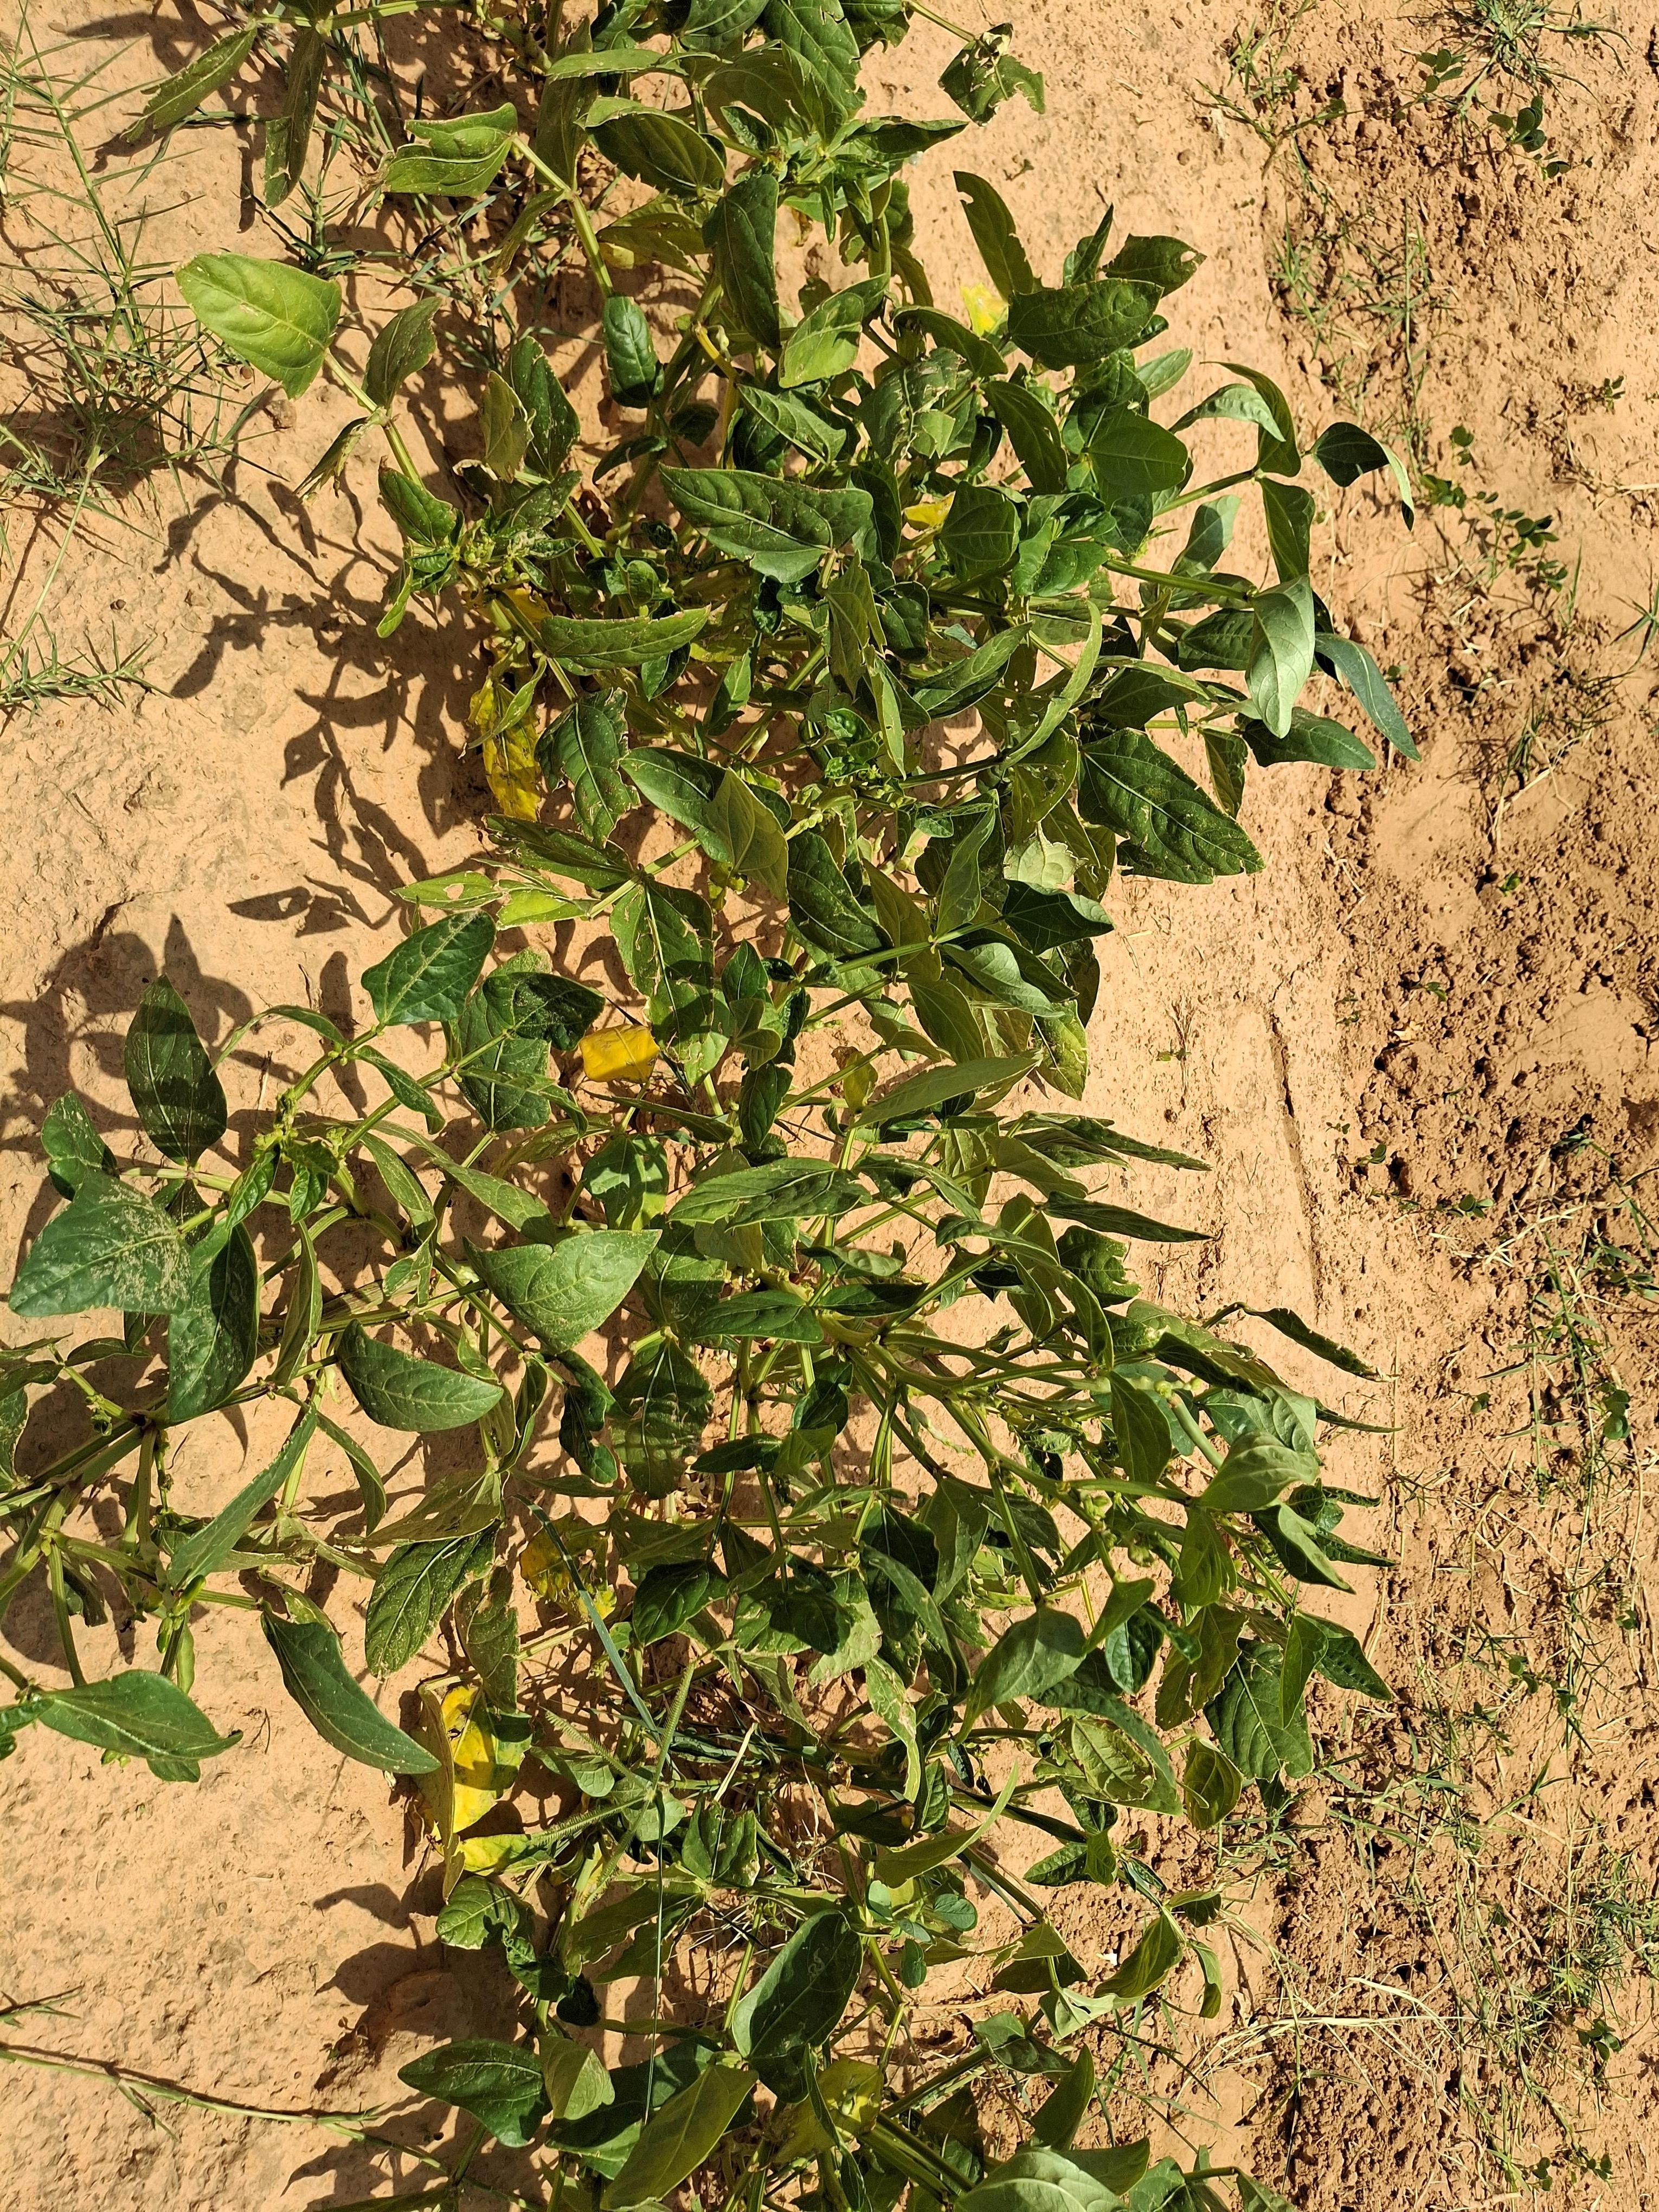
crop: cowpea
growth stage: harvest maturity
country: Nigeria
